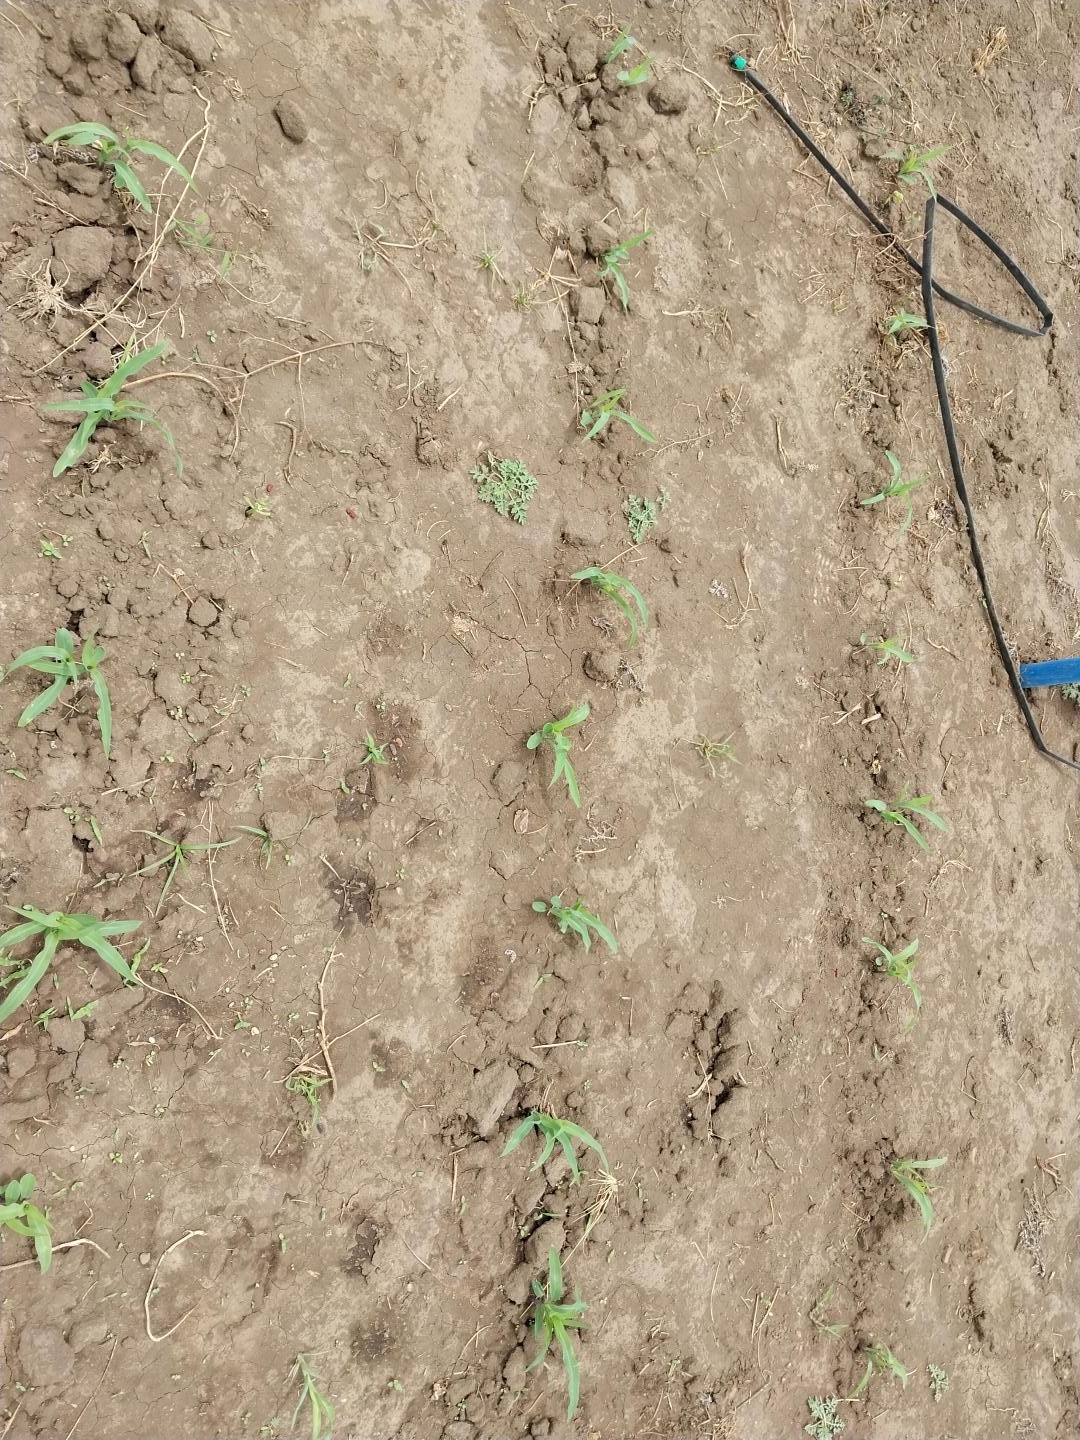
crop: maize
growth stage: emergence
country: Tanzania
